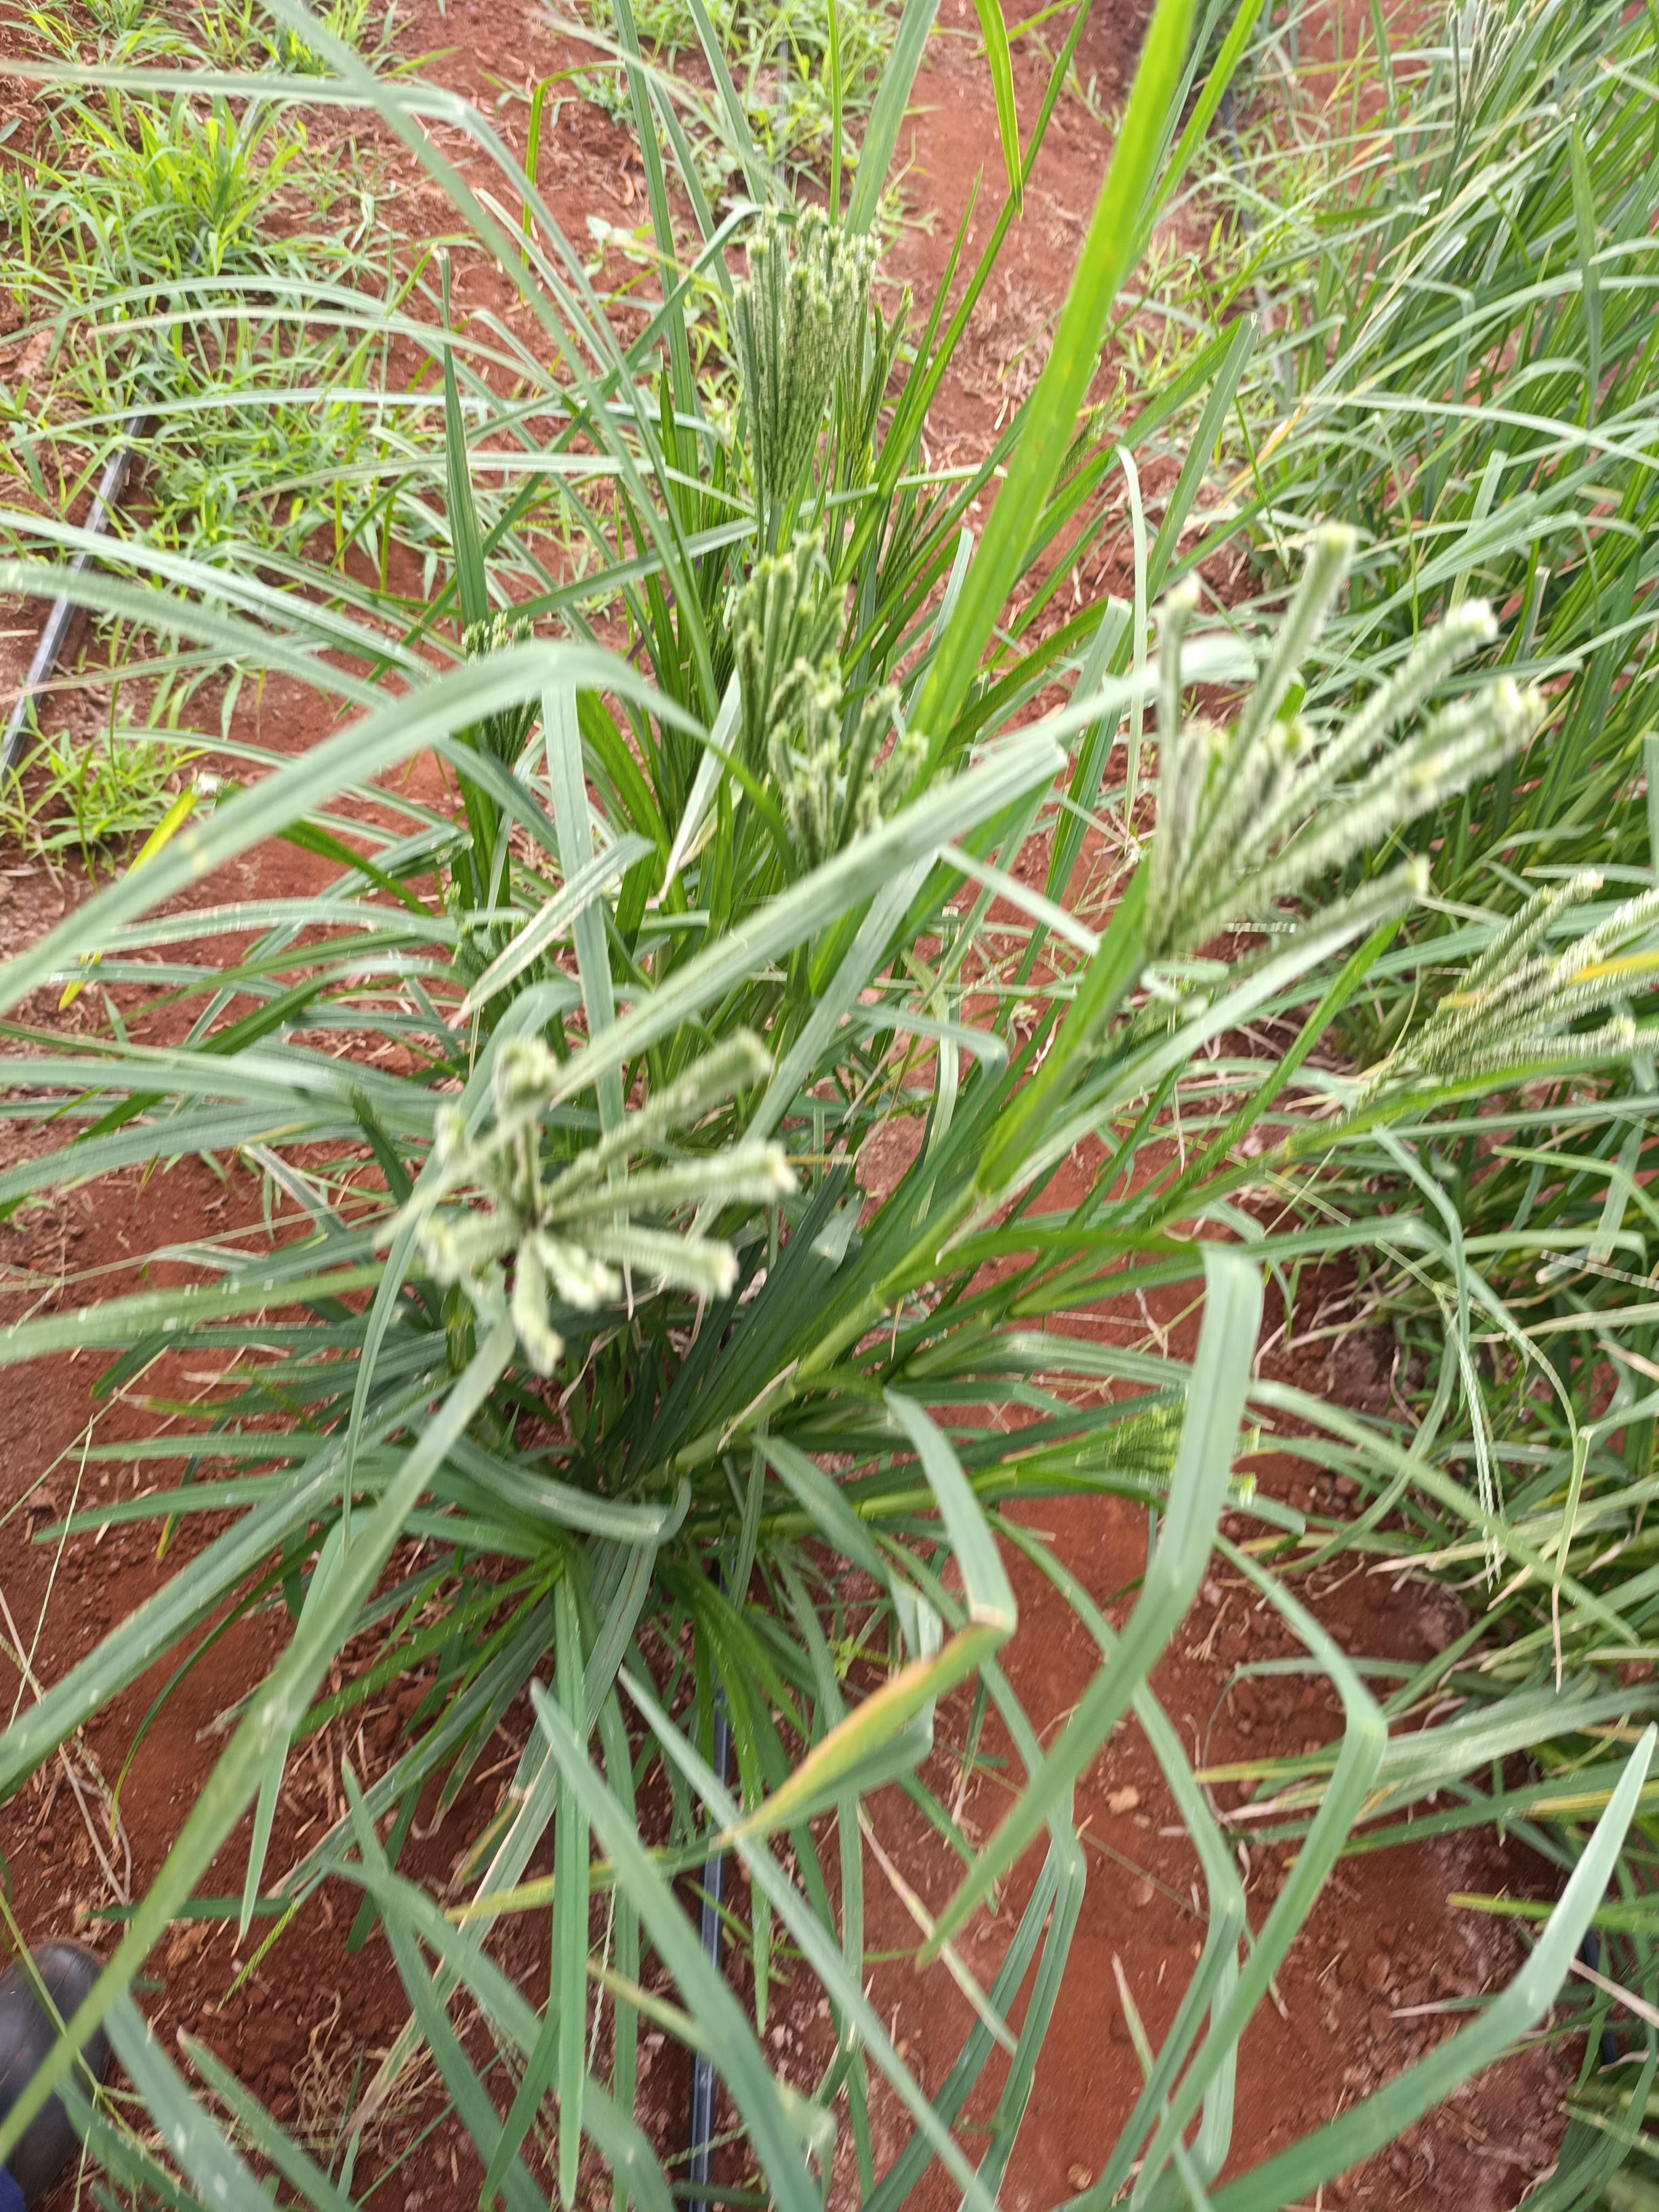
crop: finger millet
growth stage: flowering
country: Kenya
